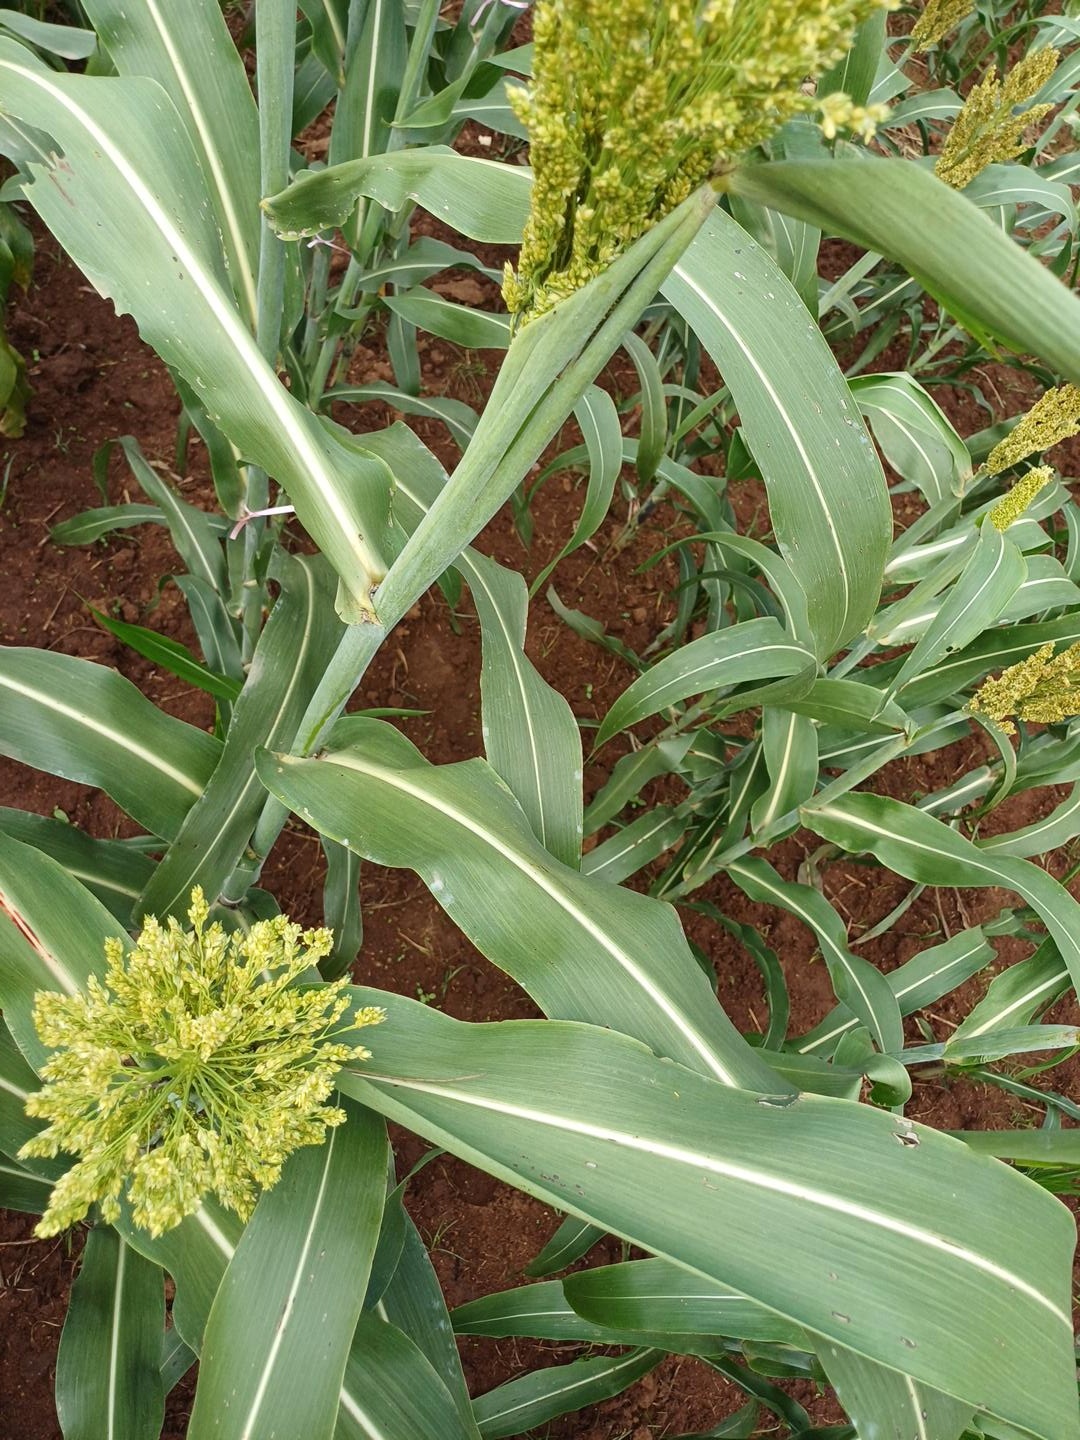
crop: sorghum
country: Kenya
